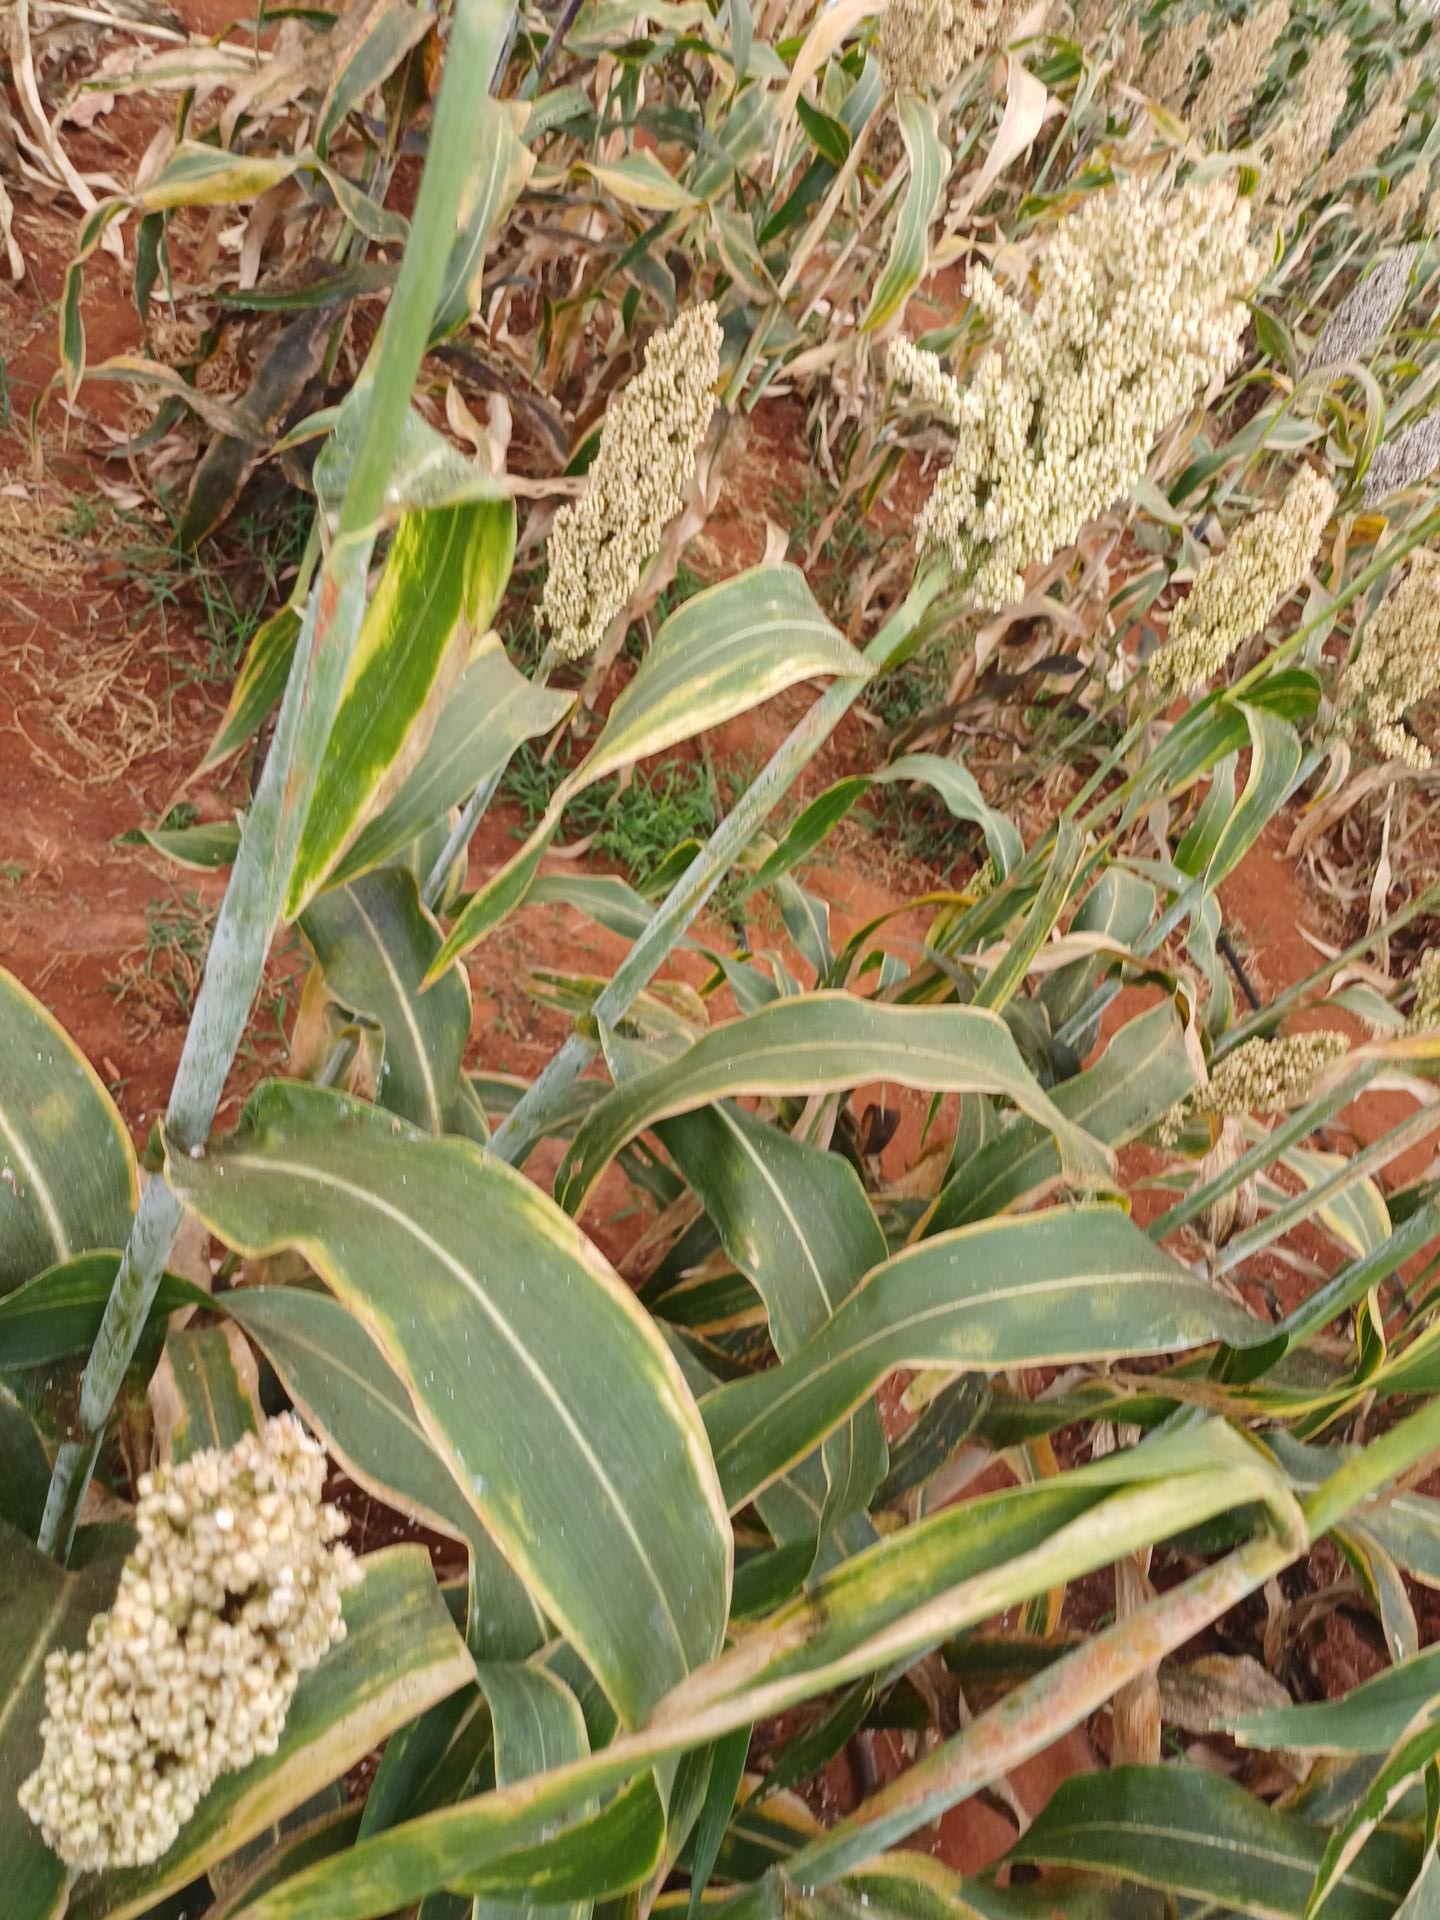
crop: sorghum
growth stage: maturity
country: Kenya
